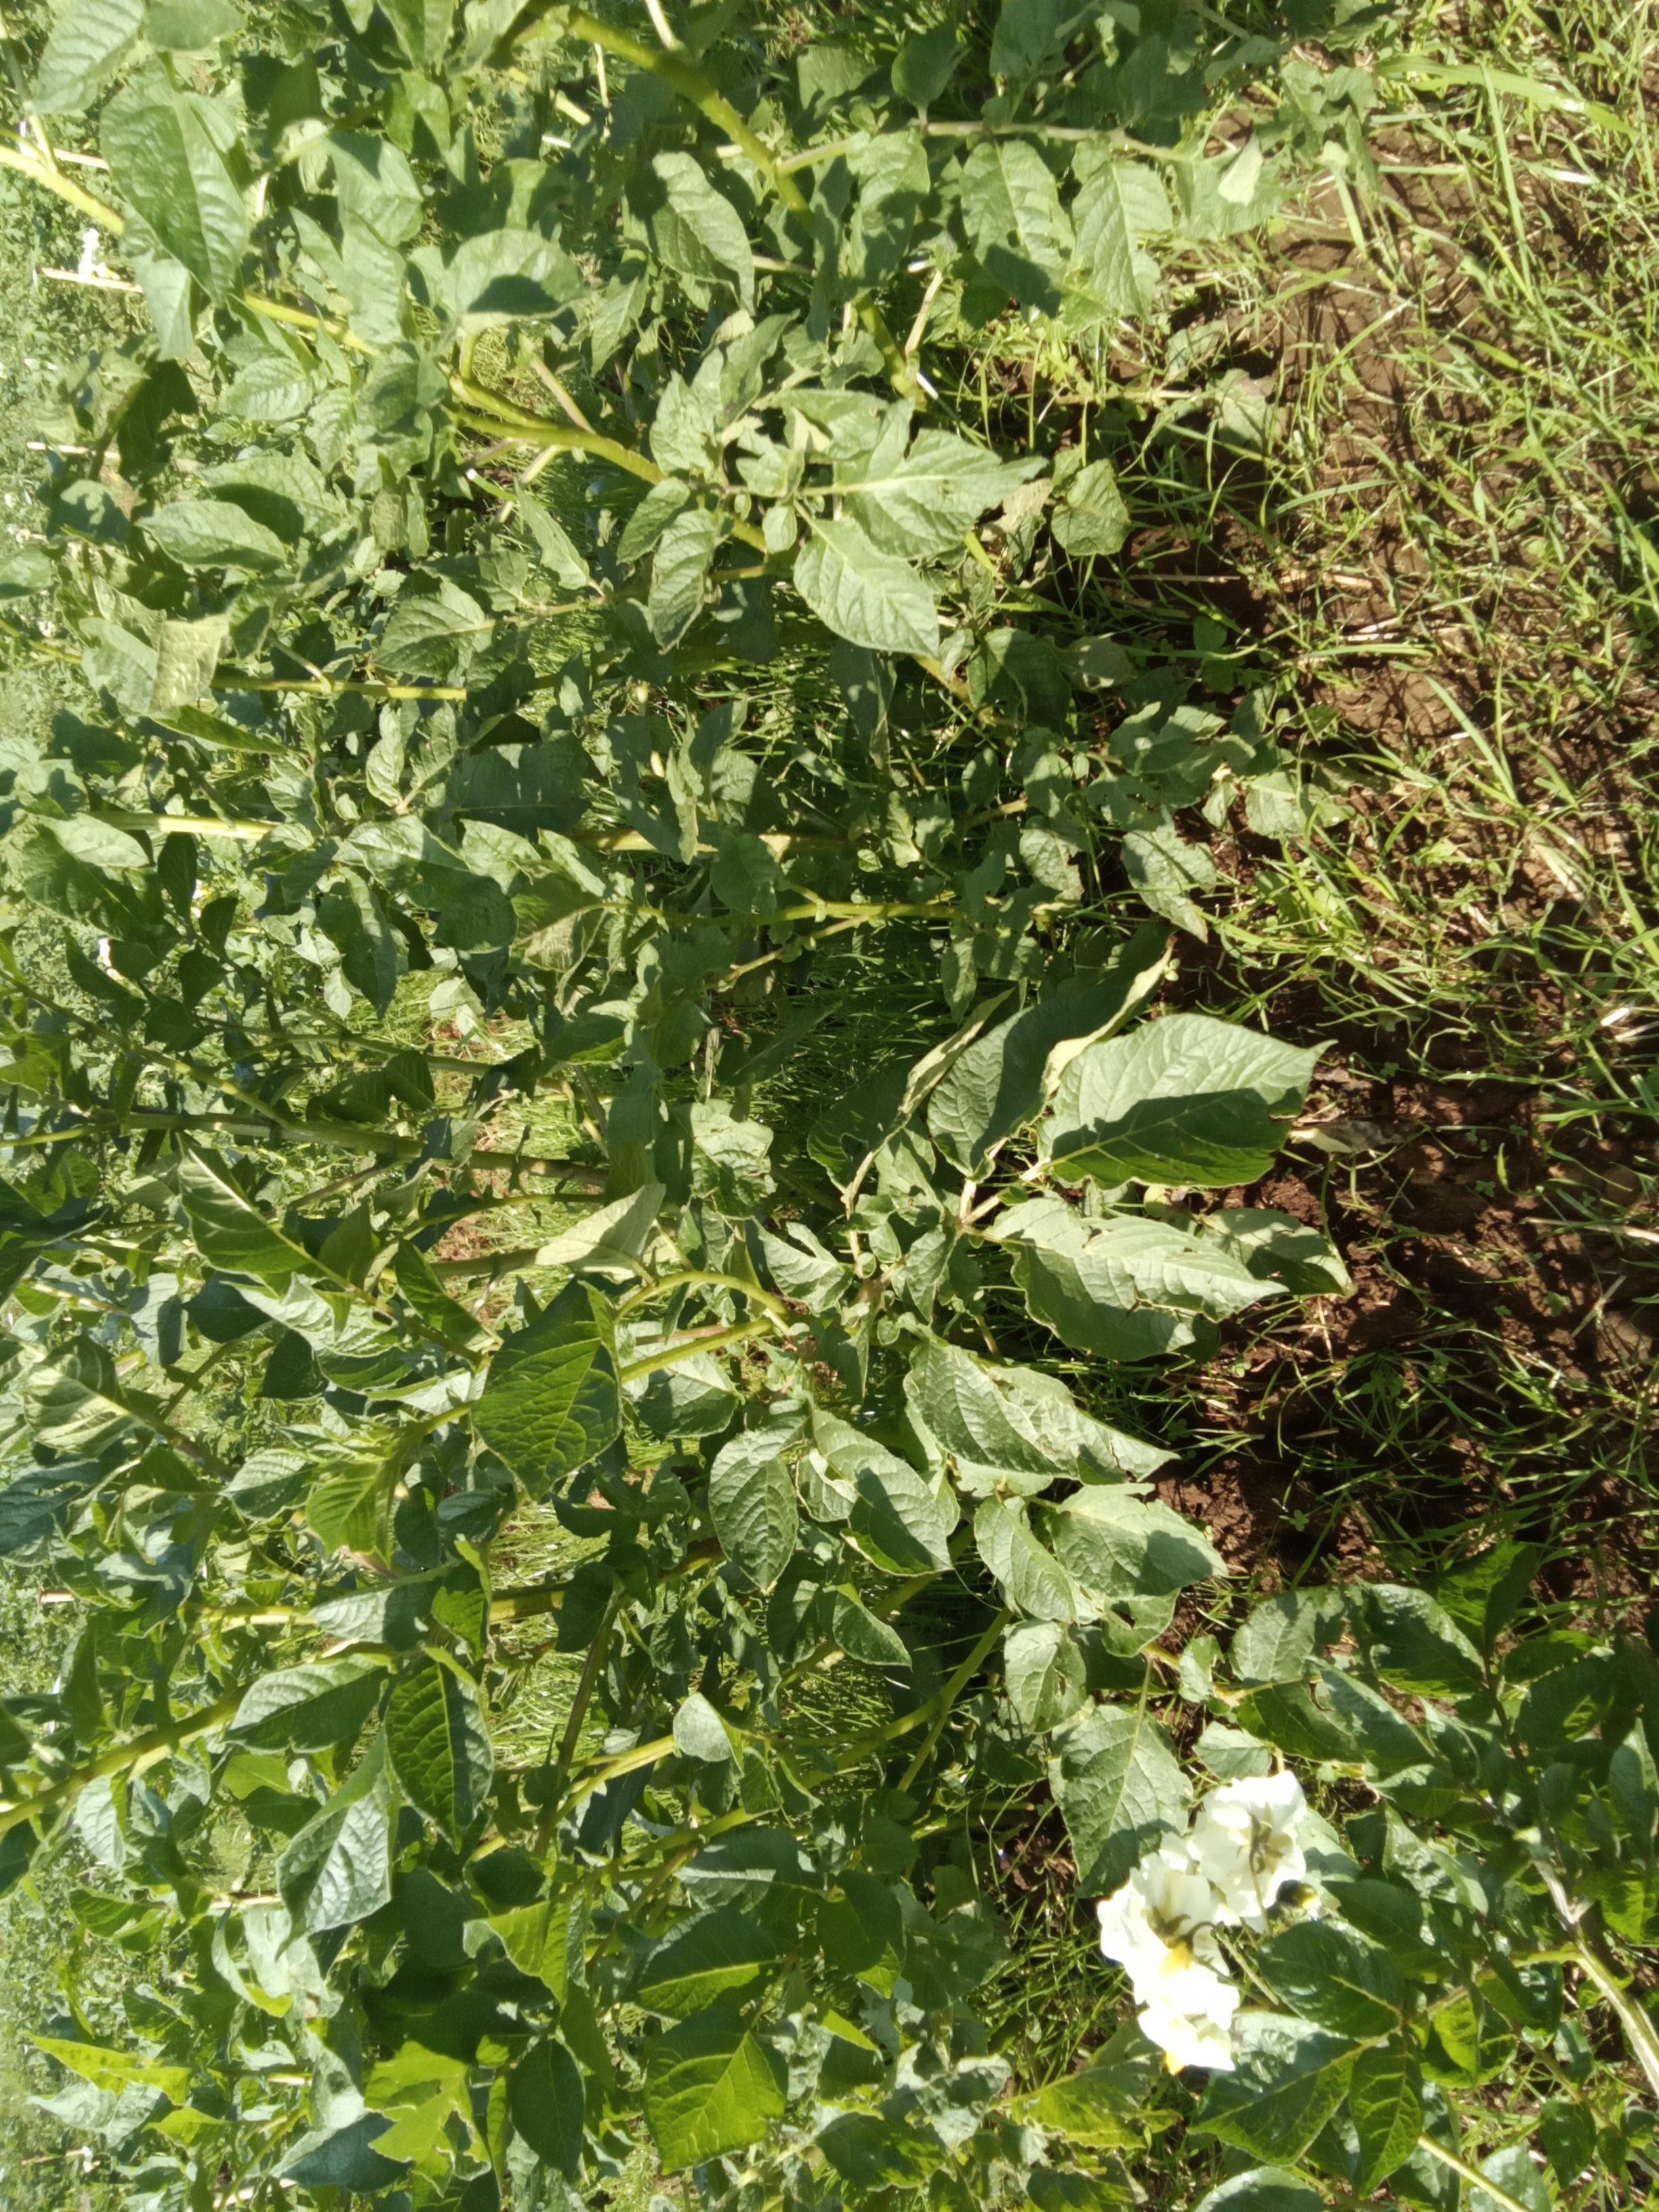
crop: potato
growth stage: flowering
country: Kenya
